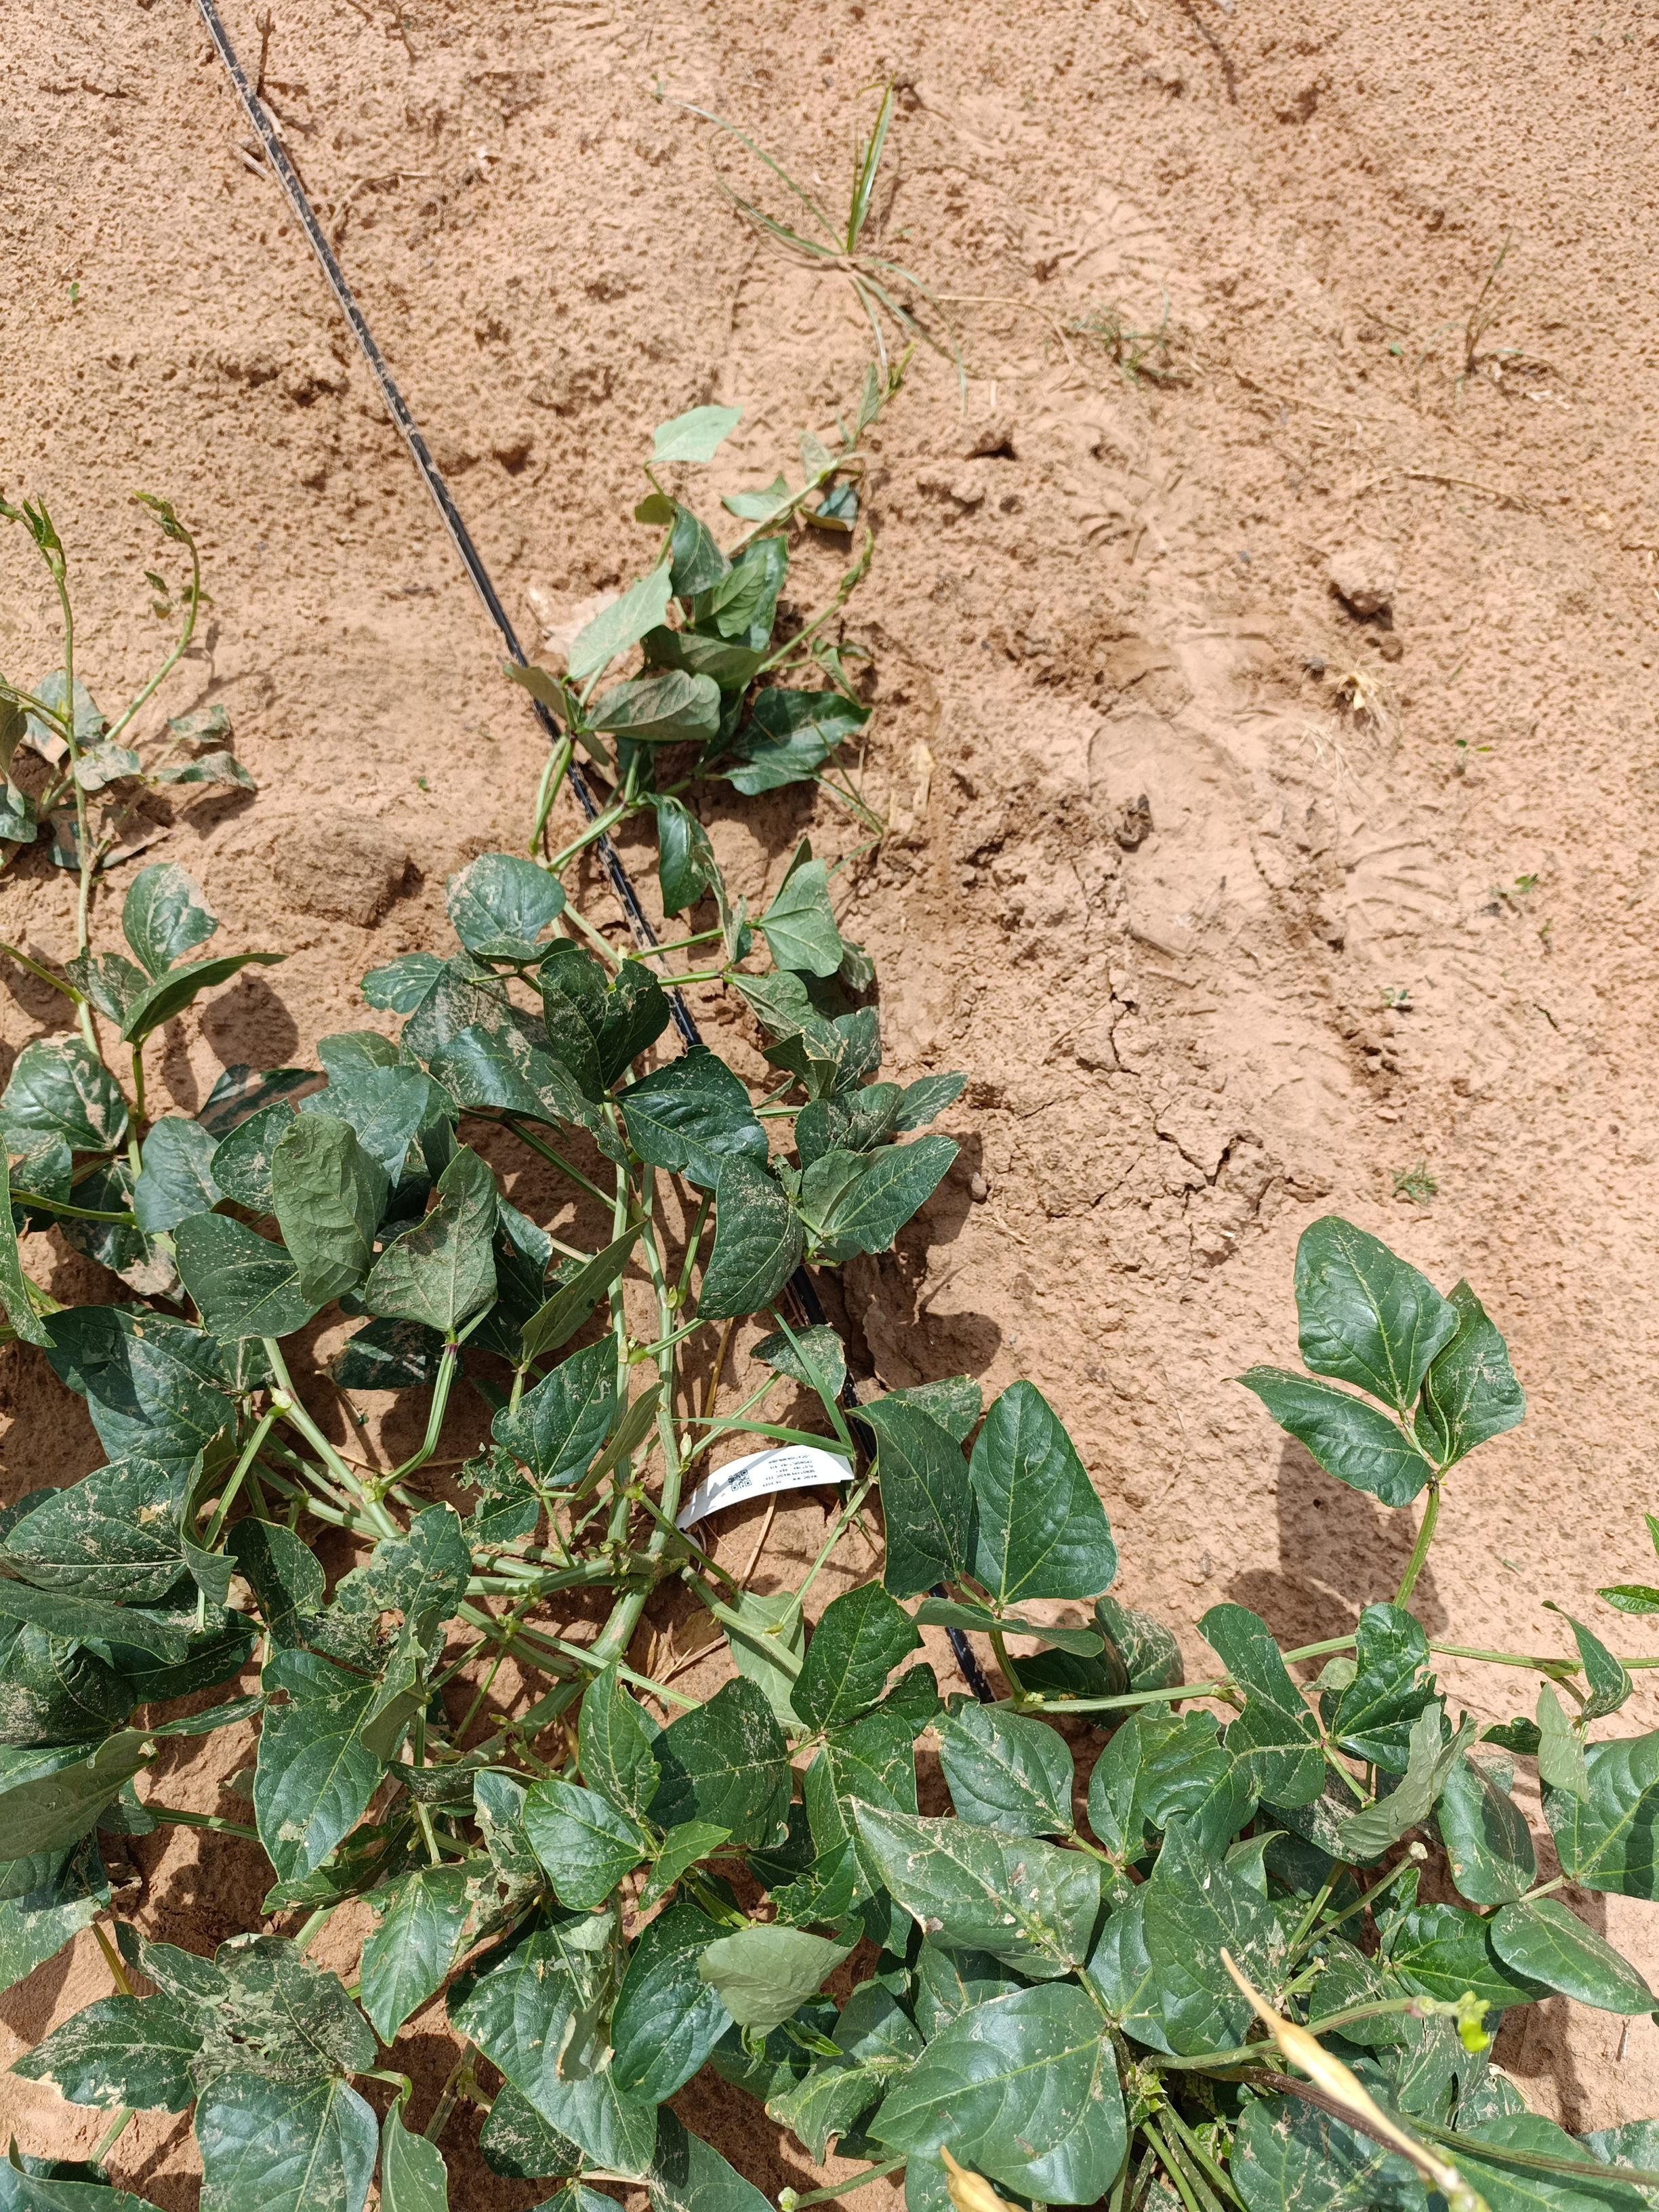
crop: cowpea
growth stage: development pod
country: Nigeria
